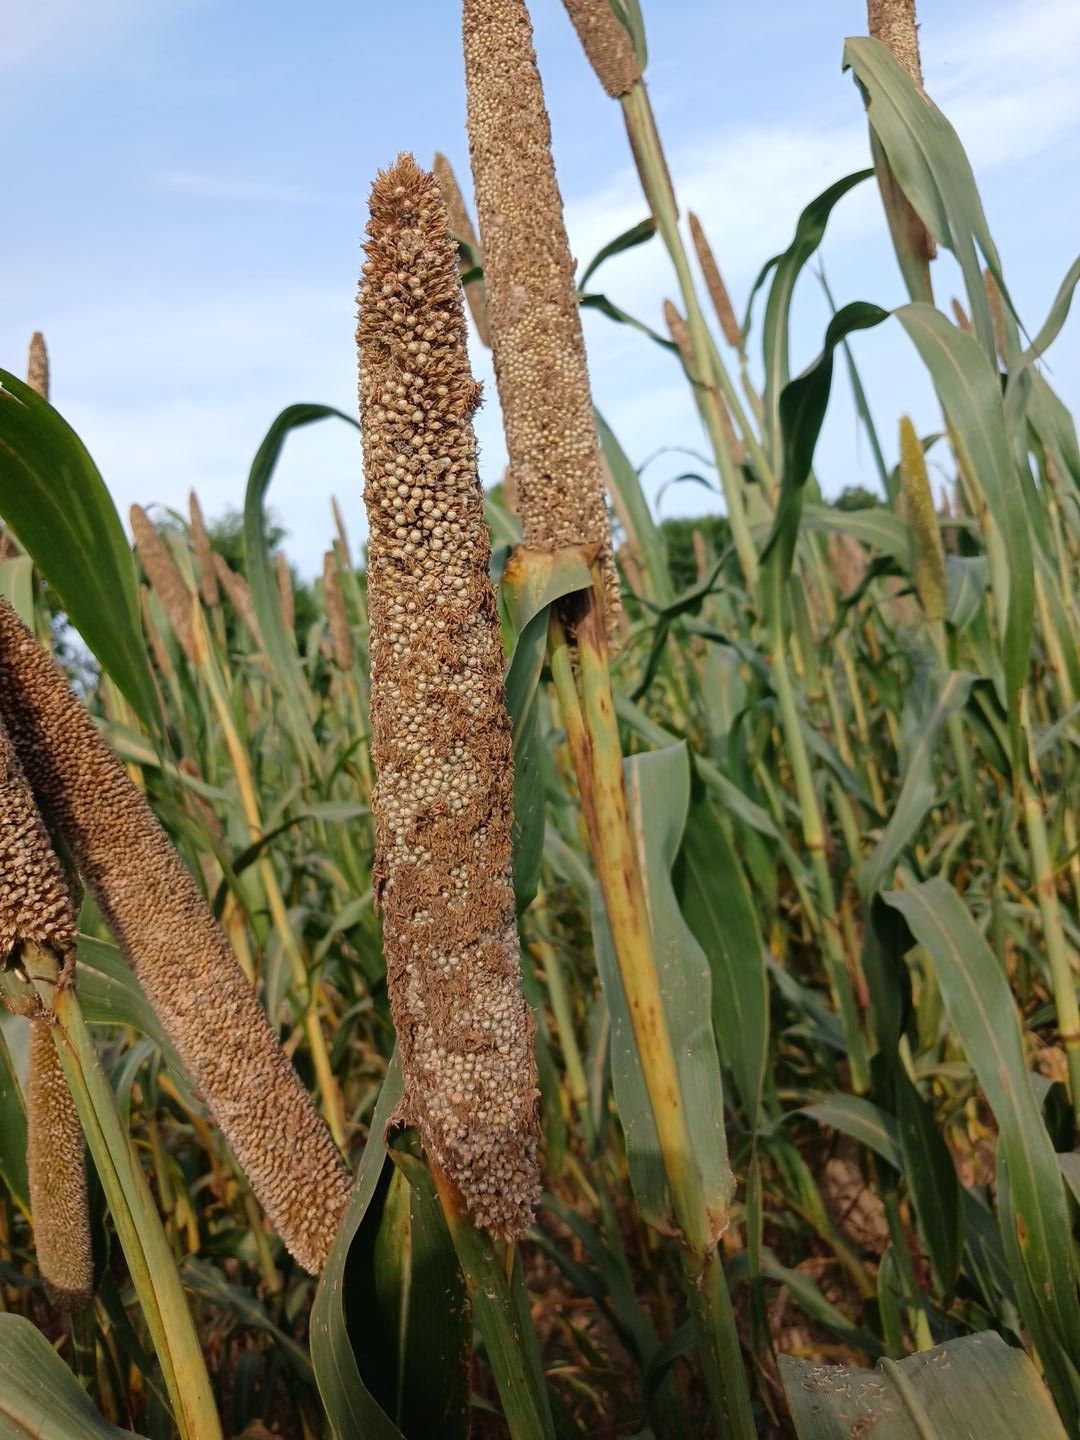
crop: pearl millet
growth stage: maturity
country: Senegal
